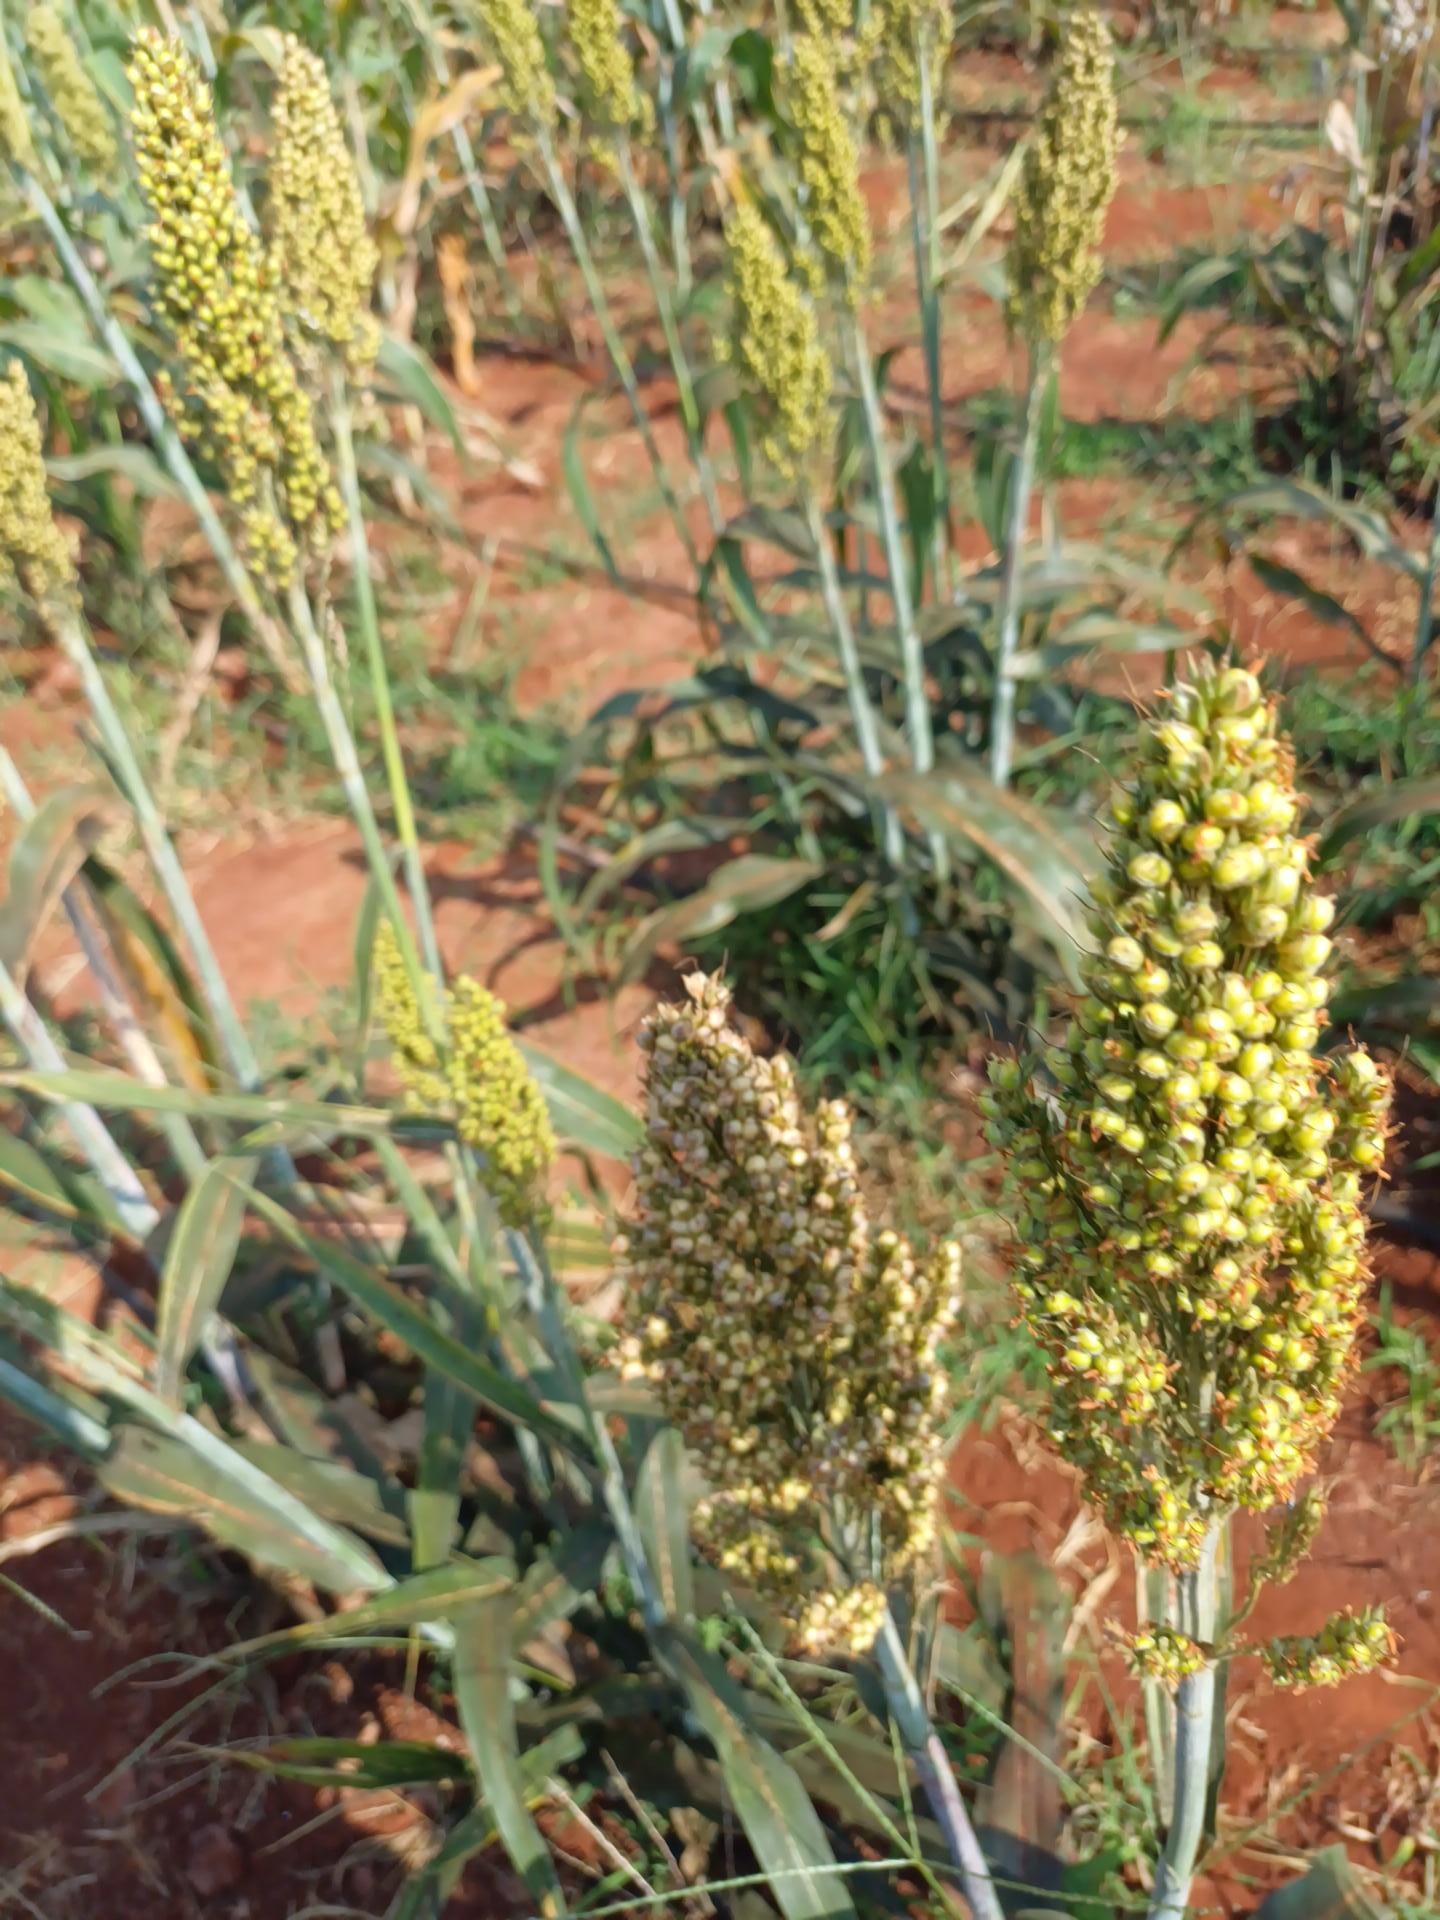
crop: sorghum
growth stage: filling grain
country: Kenya
